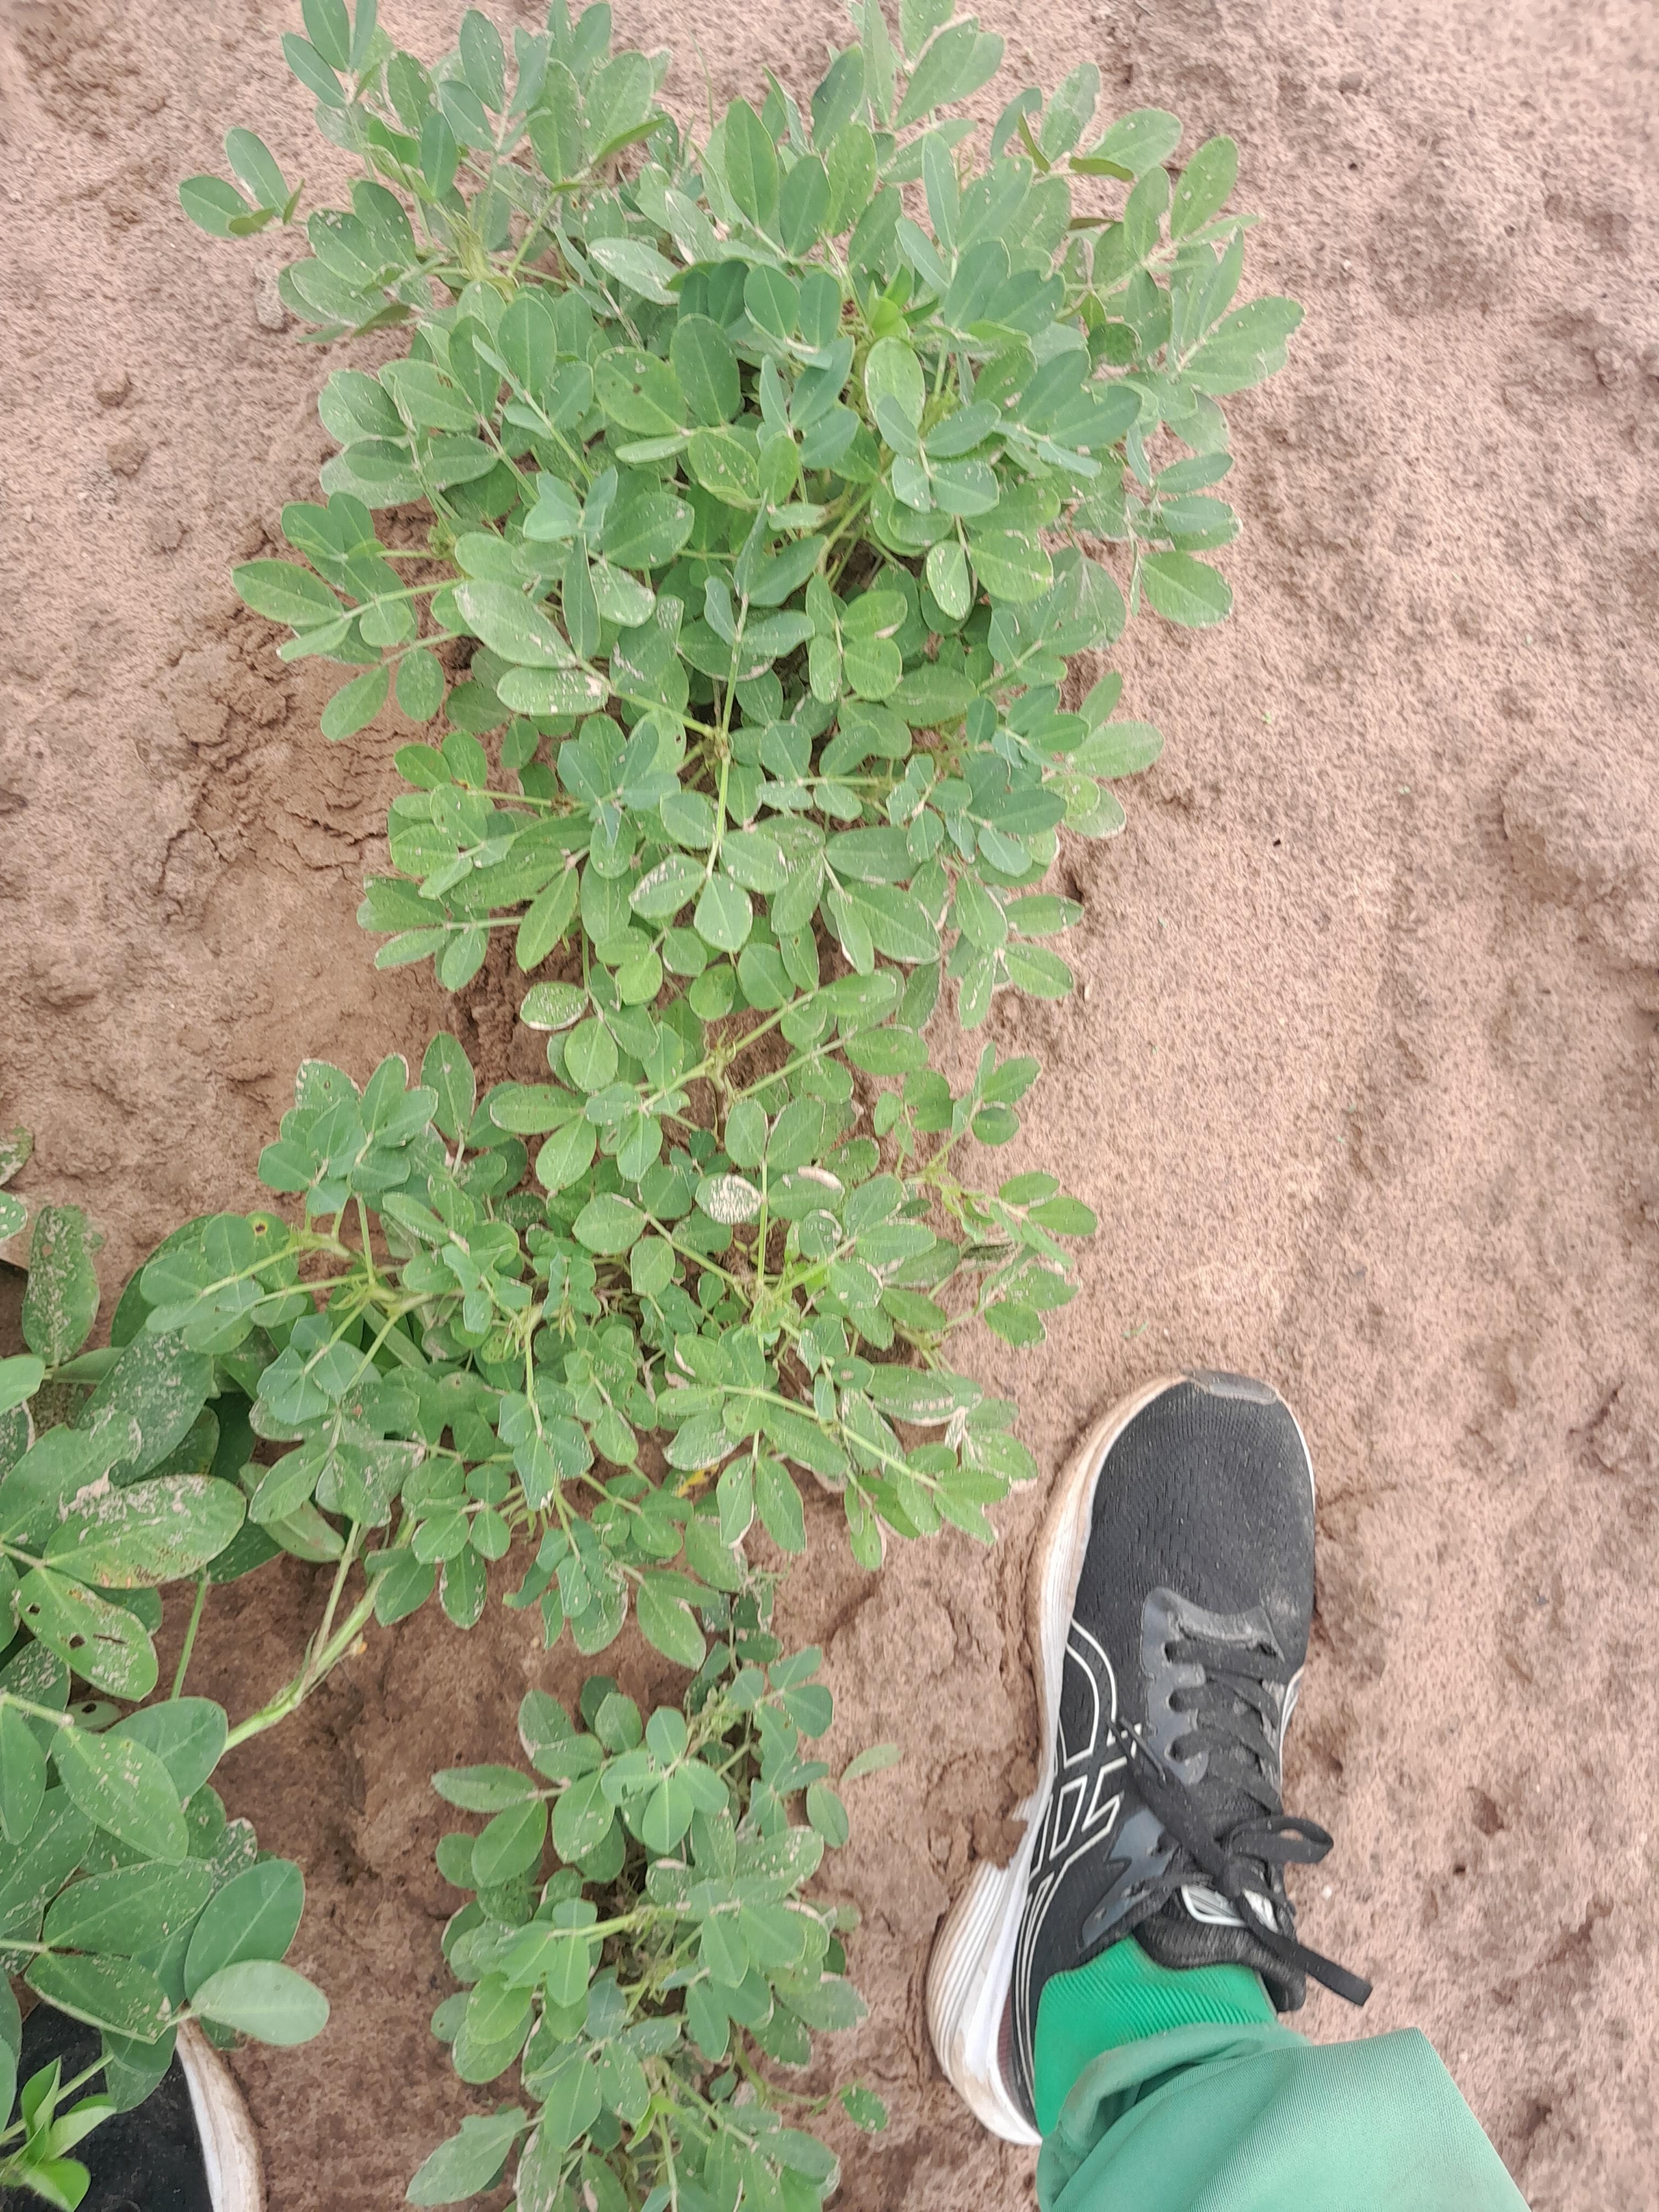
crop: groundnut
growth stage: flowering
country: Senegal
